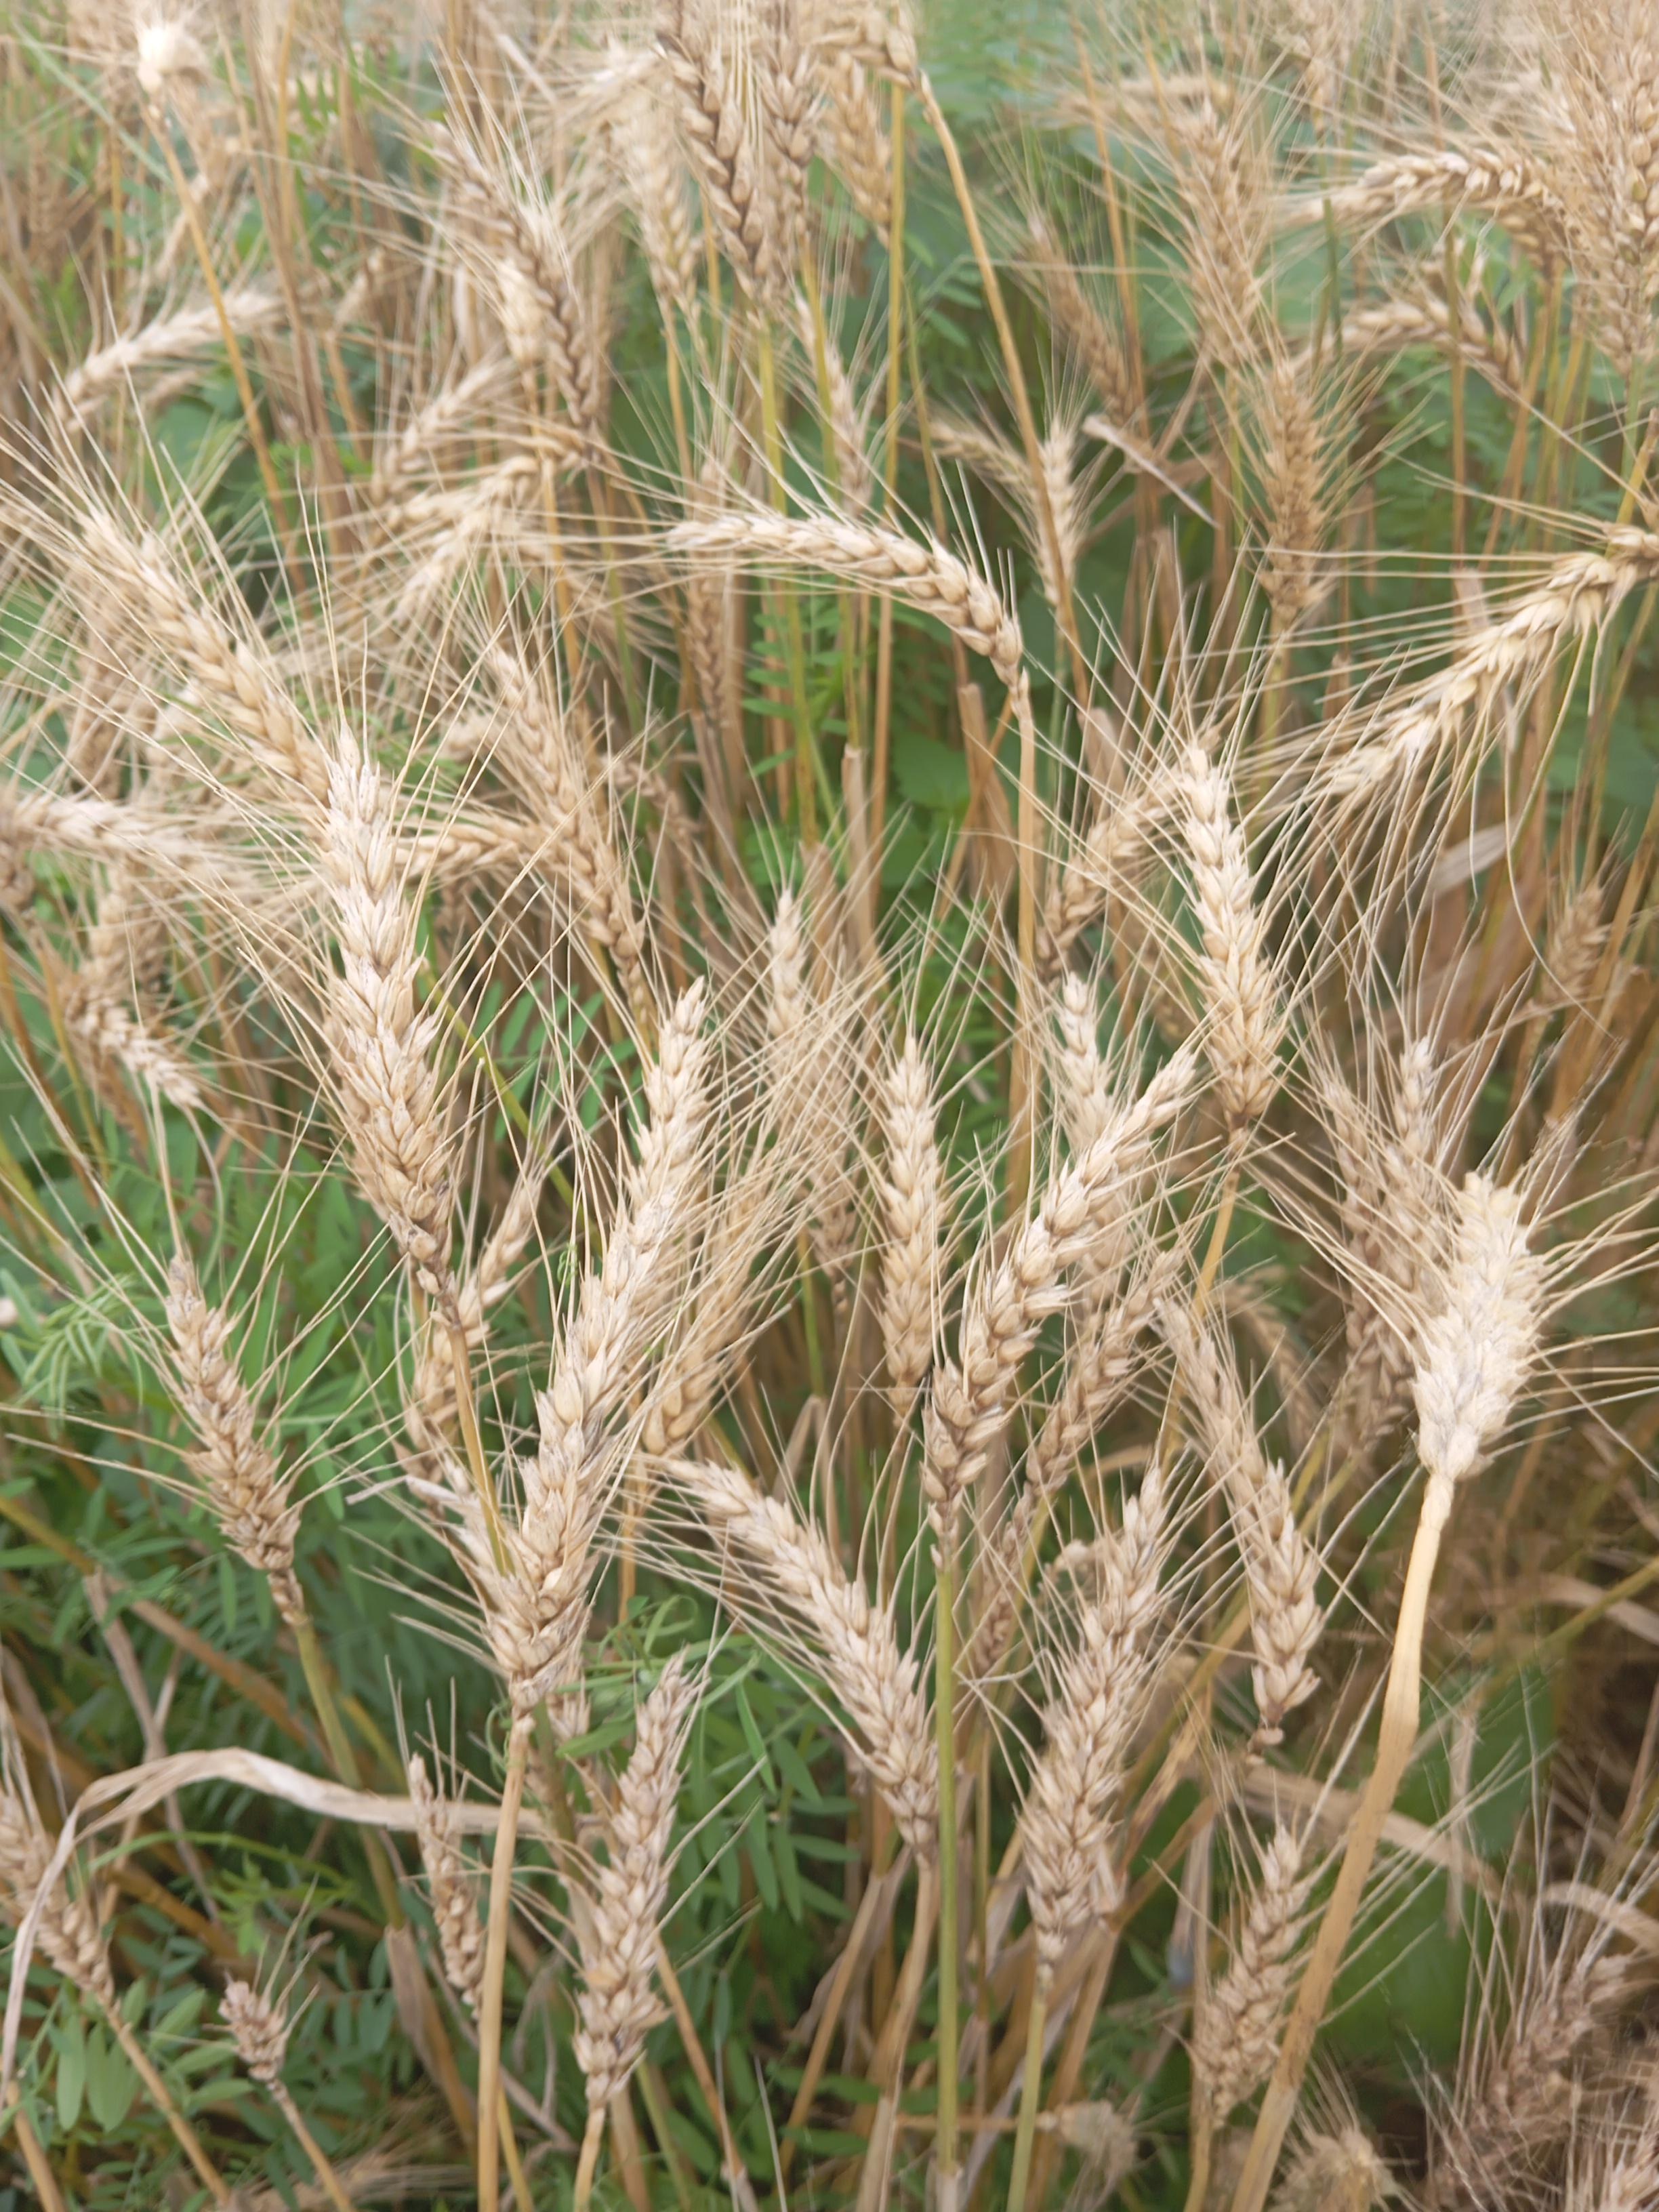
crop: wheat
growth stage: maturity
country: Kenya
